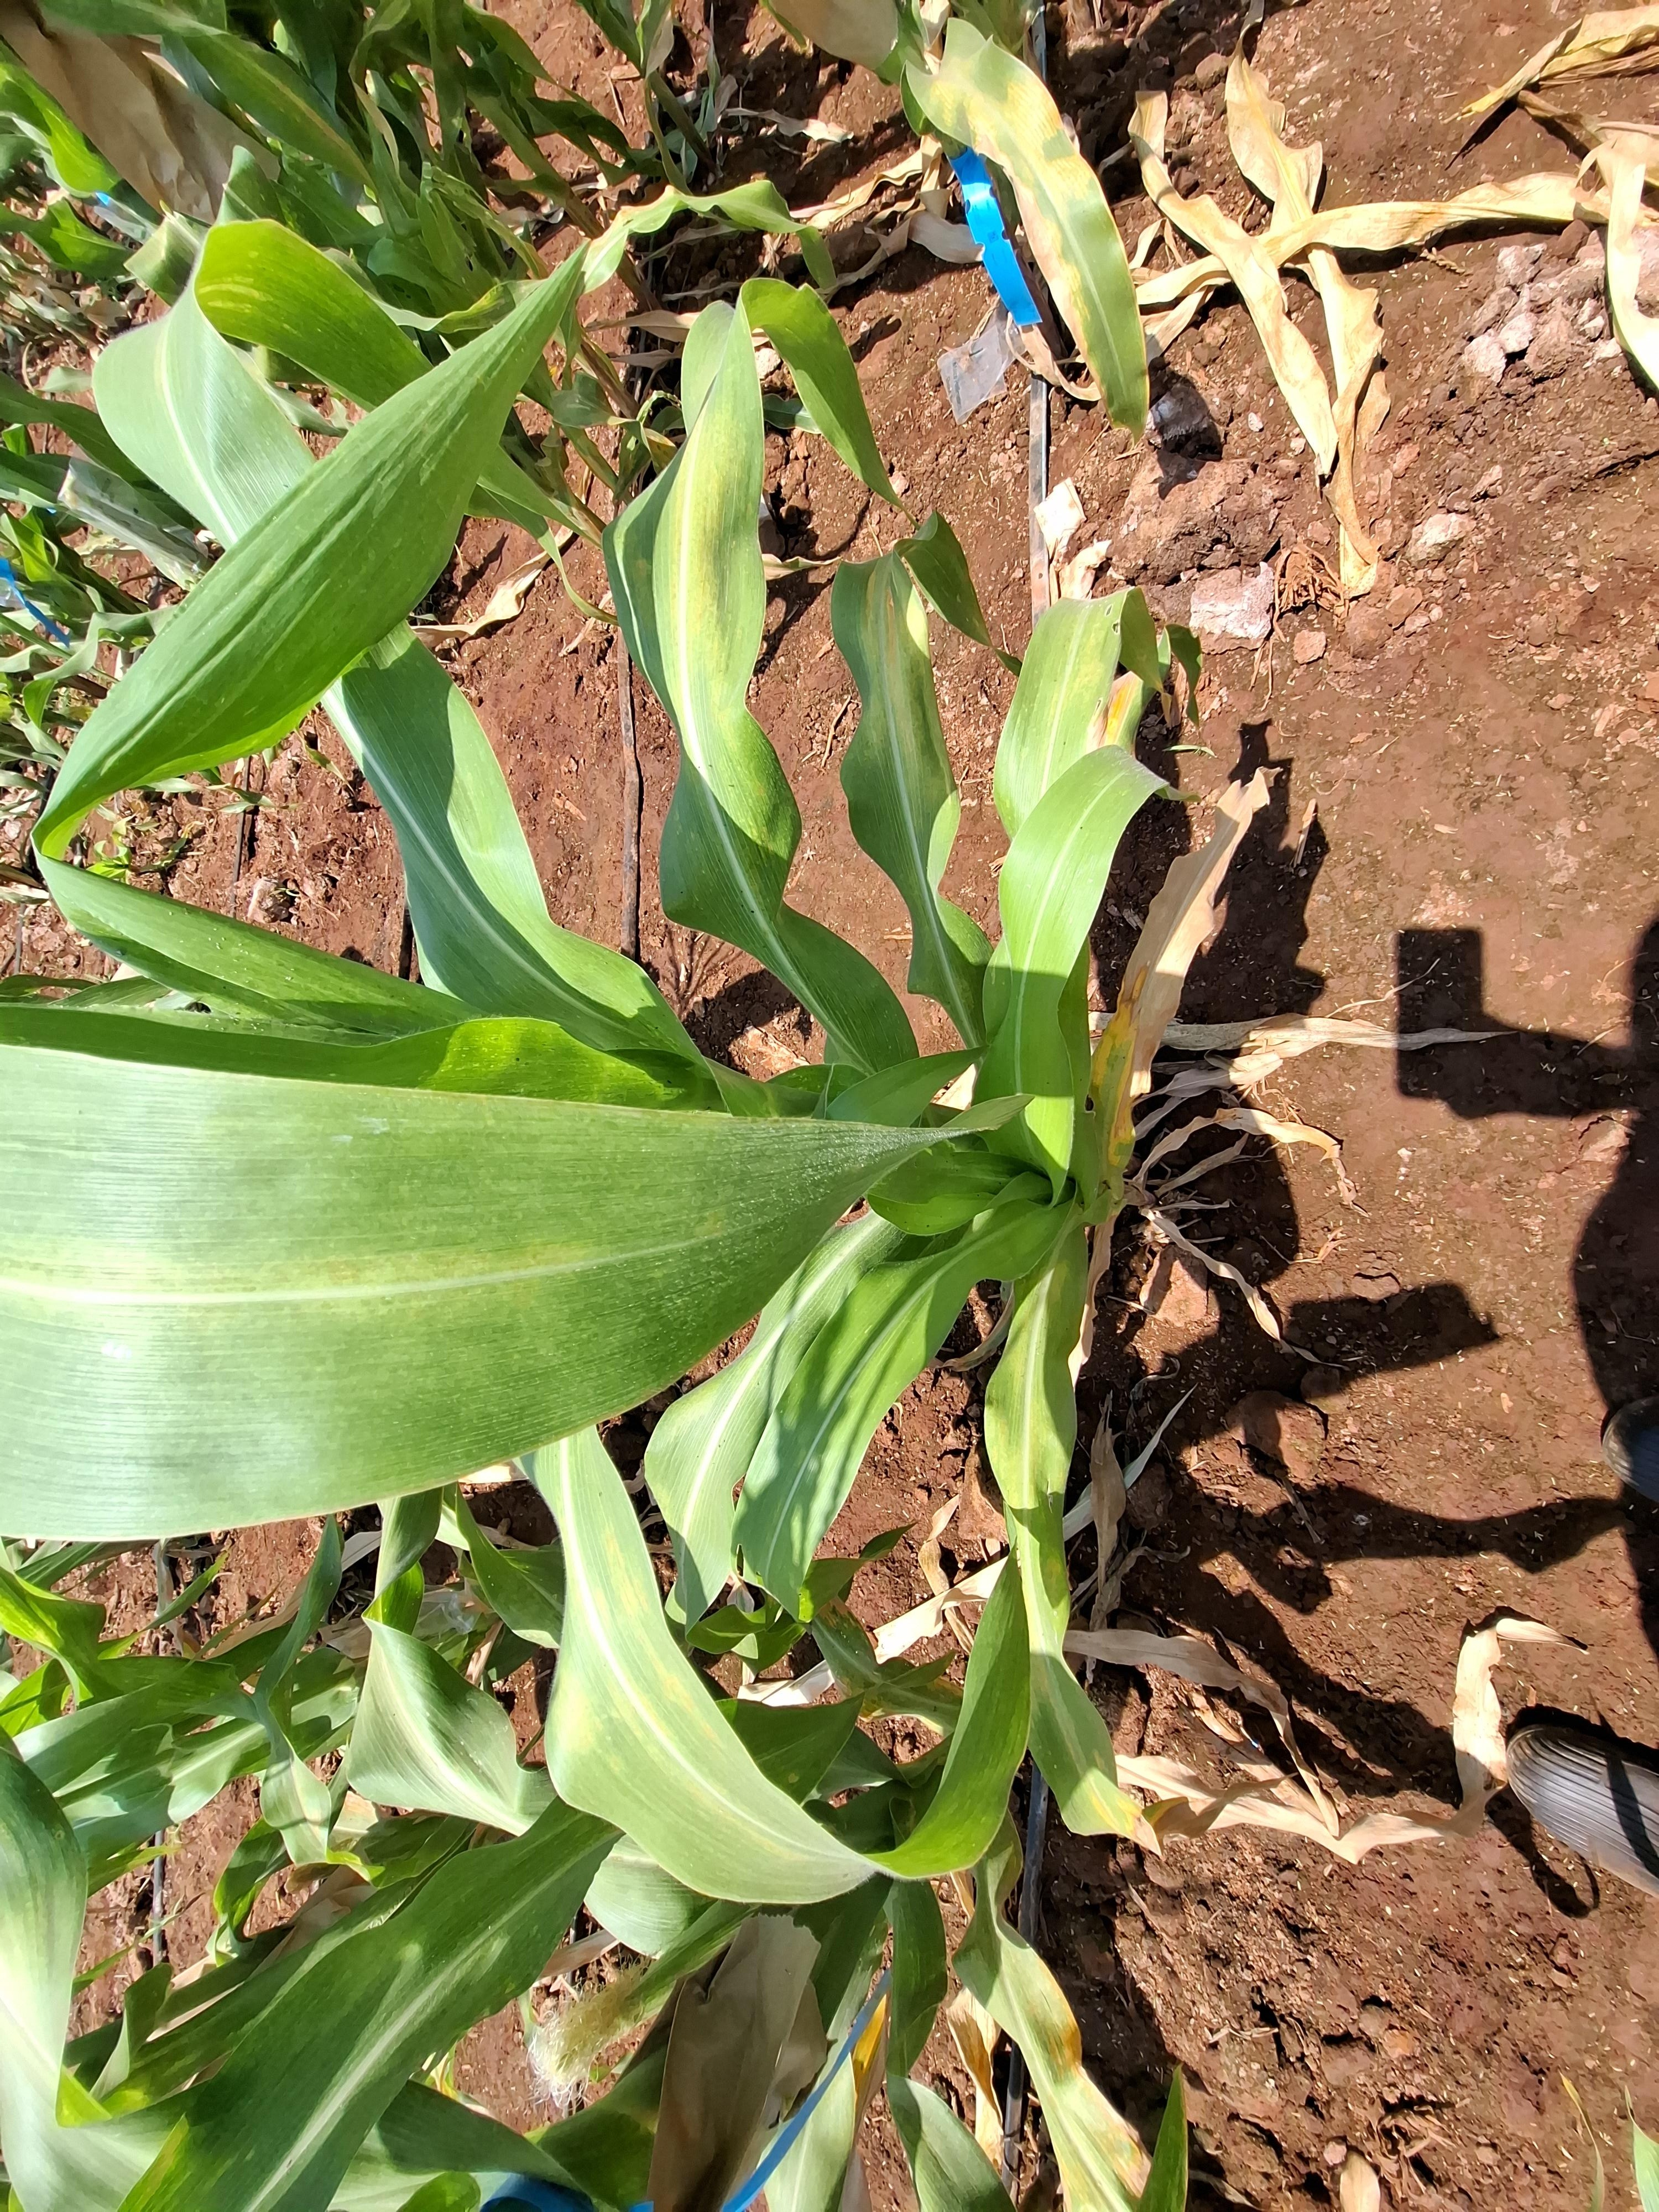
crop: maize
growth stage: flowering
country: Kenya
